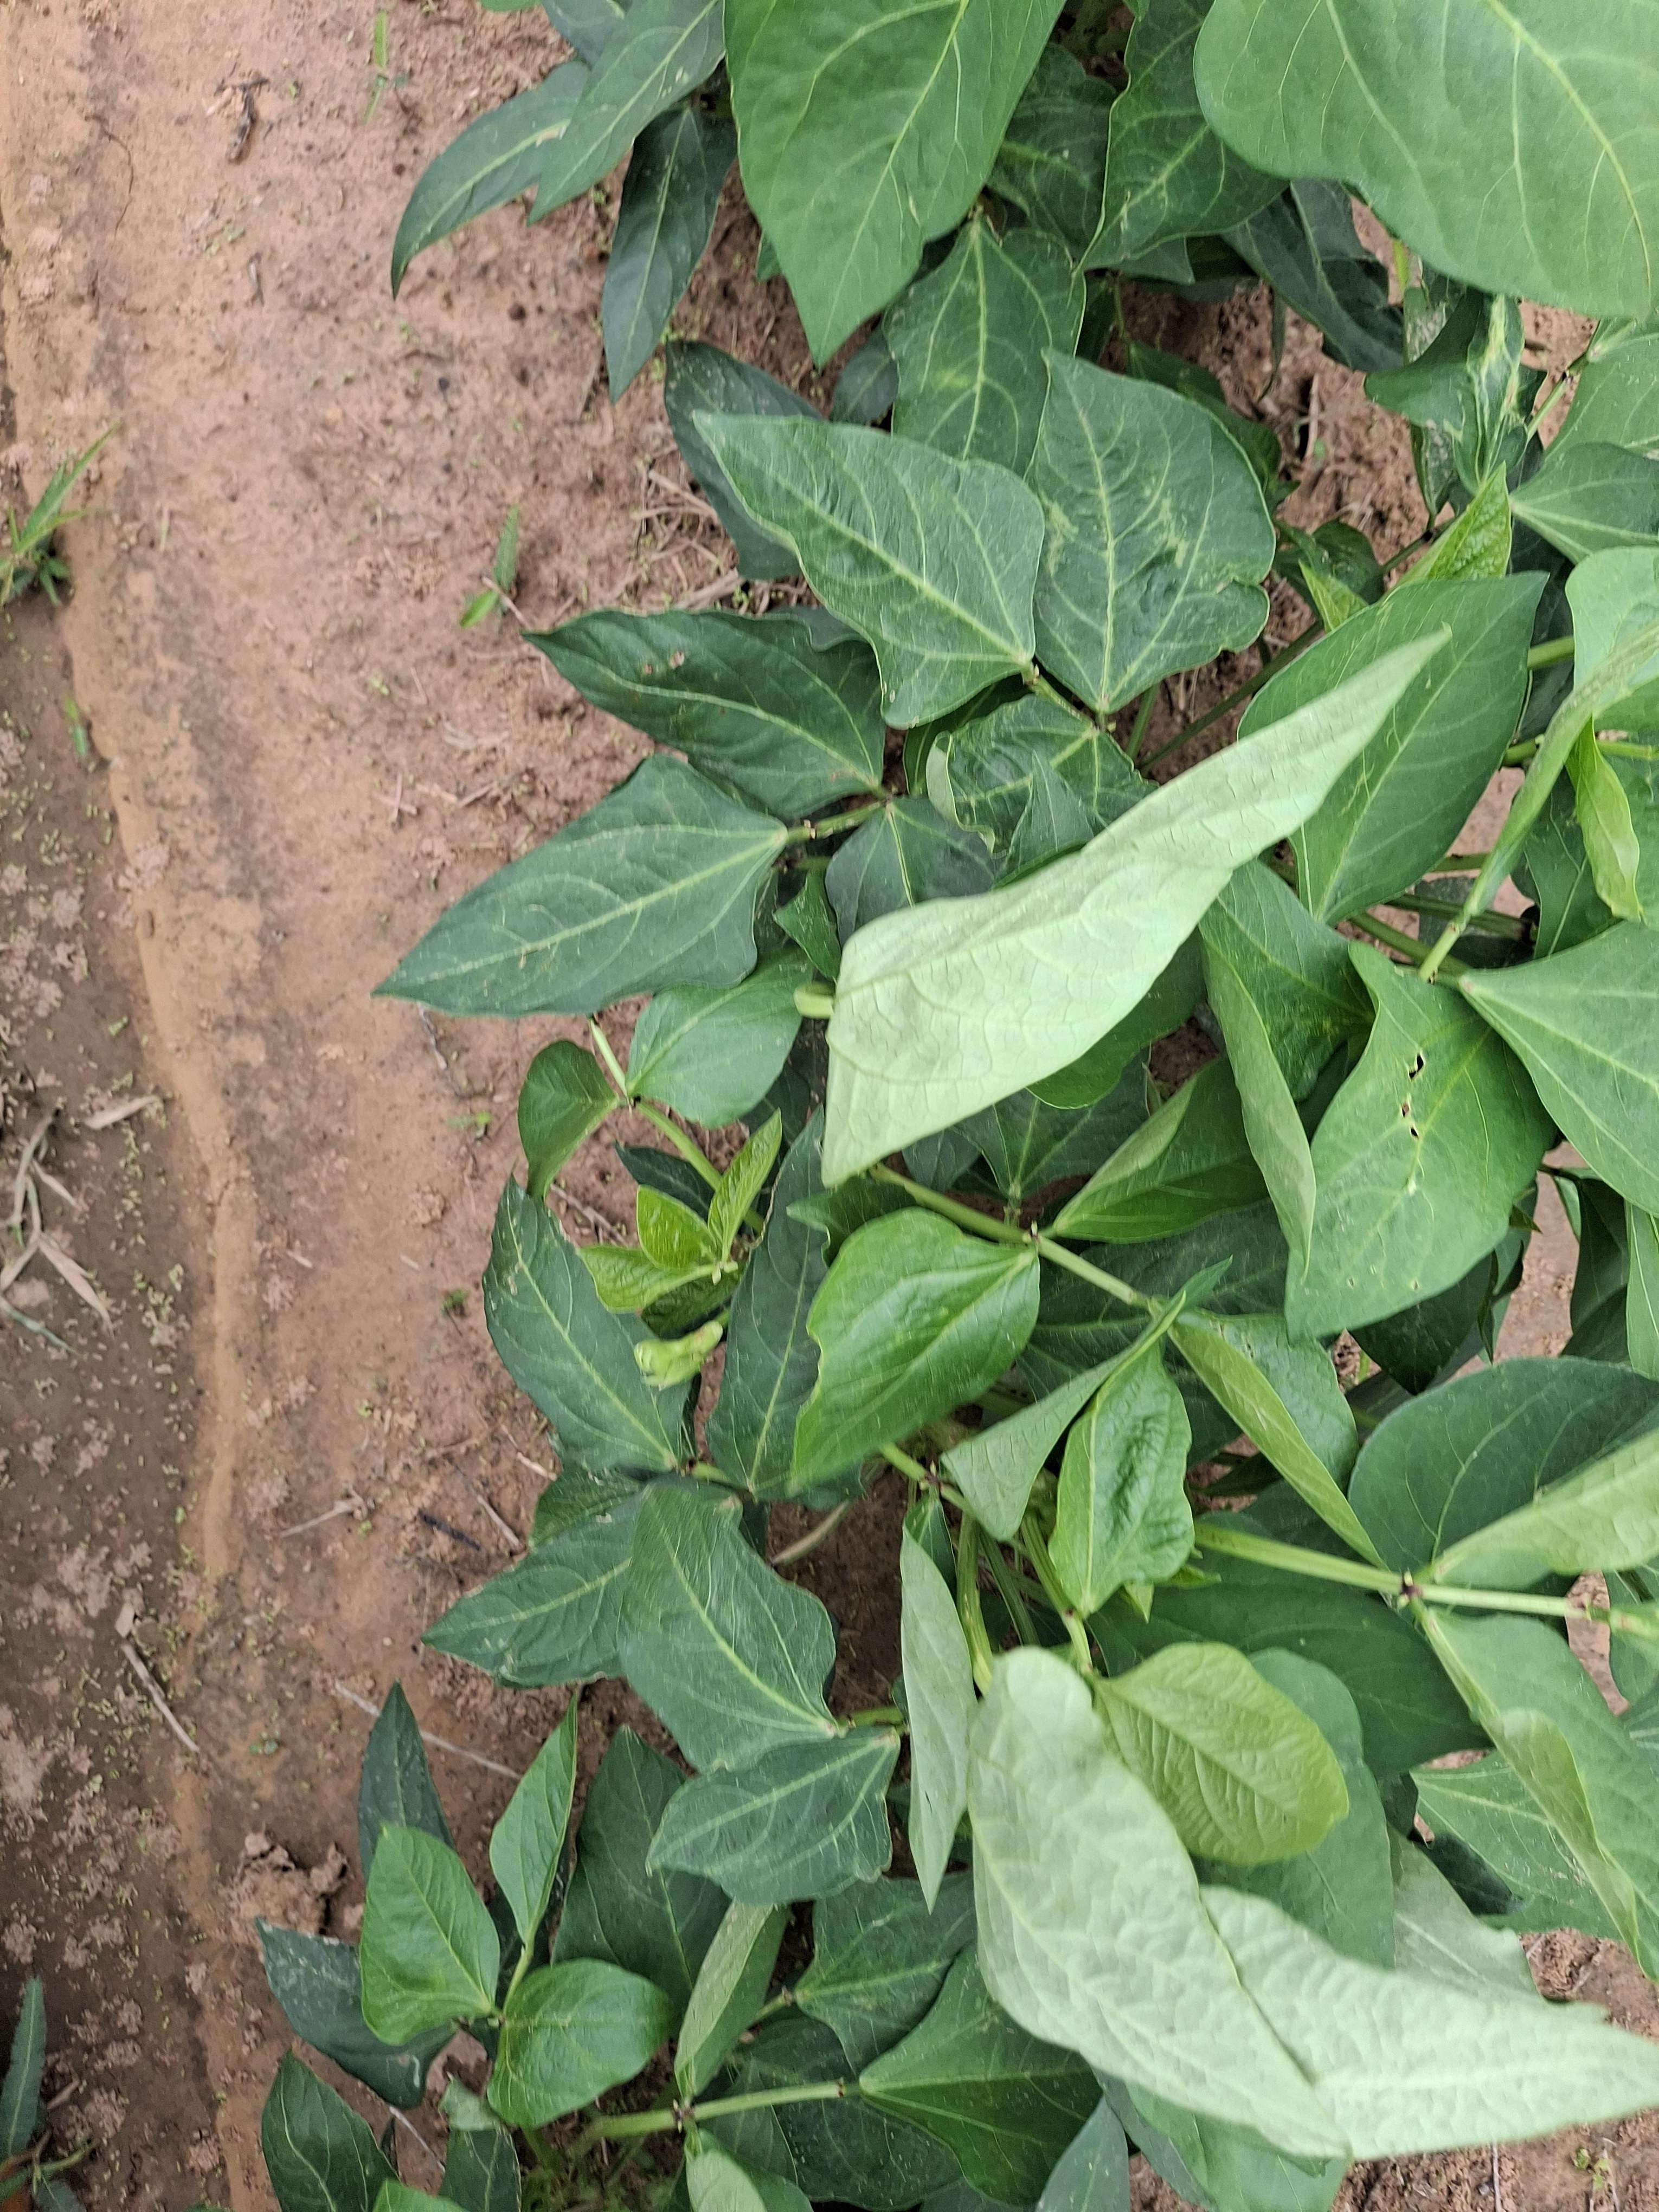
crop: cowpea
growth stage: vegetative
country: Nigeria
